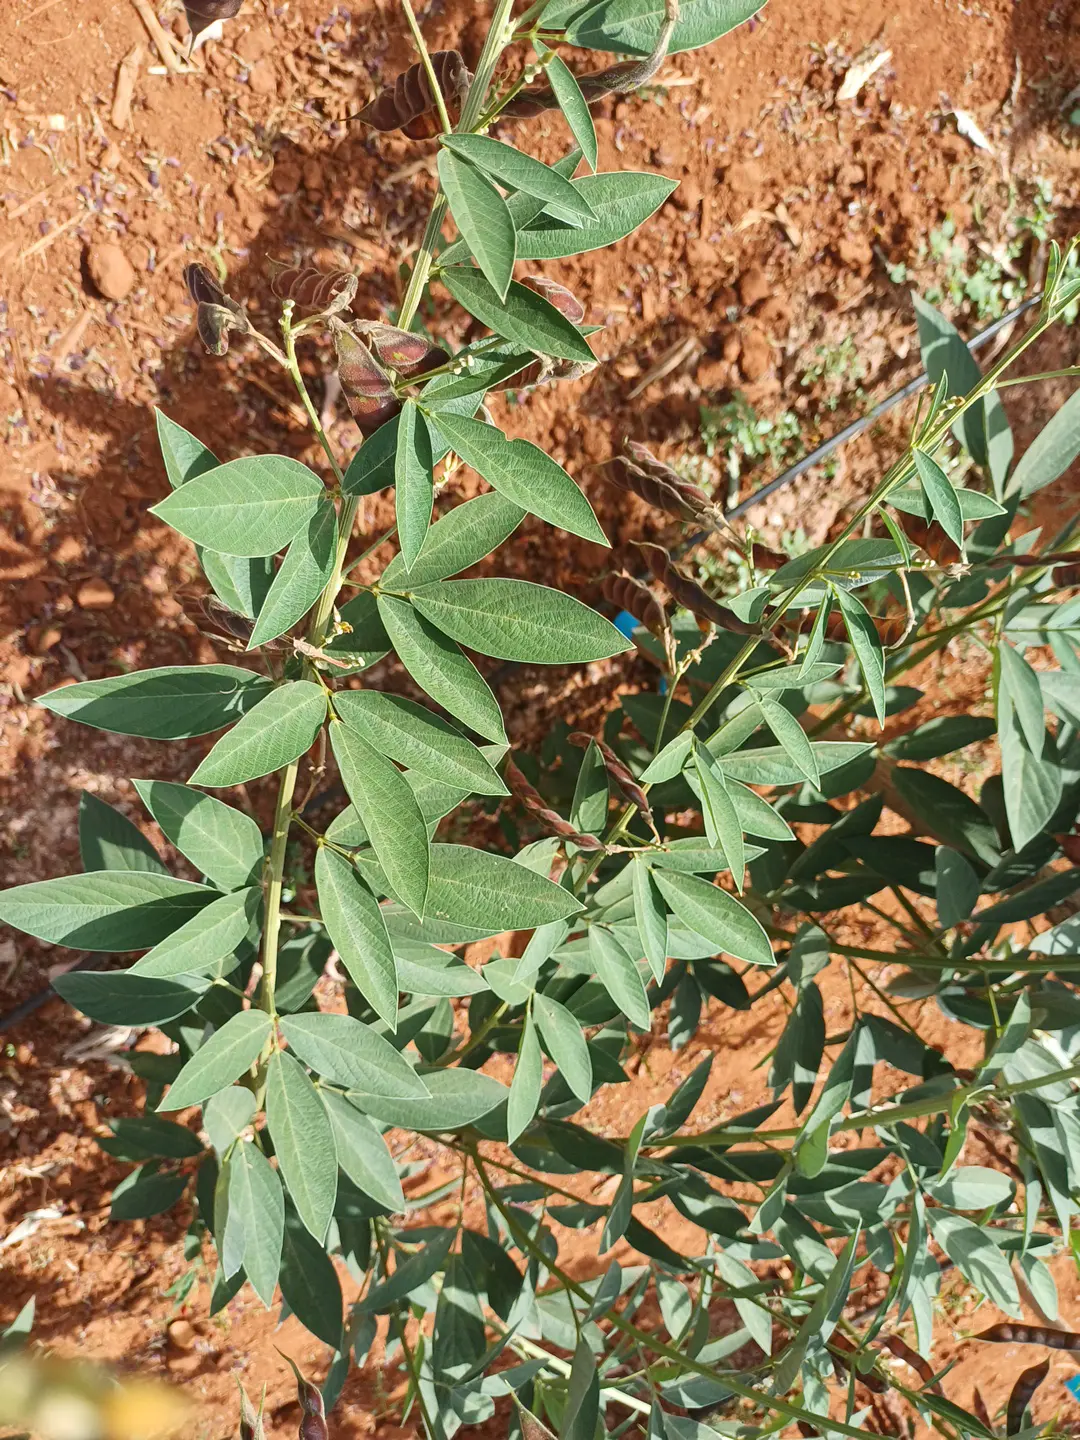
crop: pigeonpea
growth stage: development pod
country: Kenya
